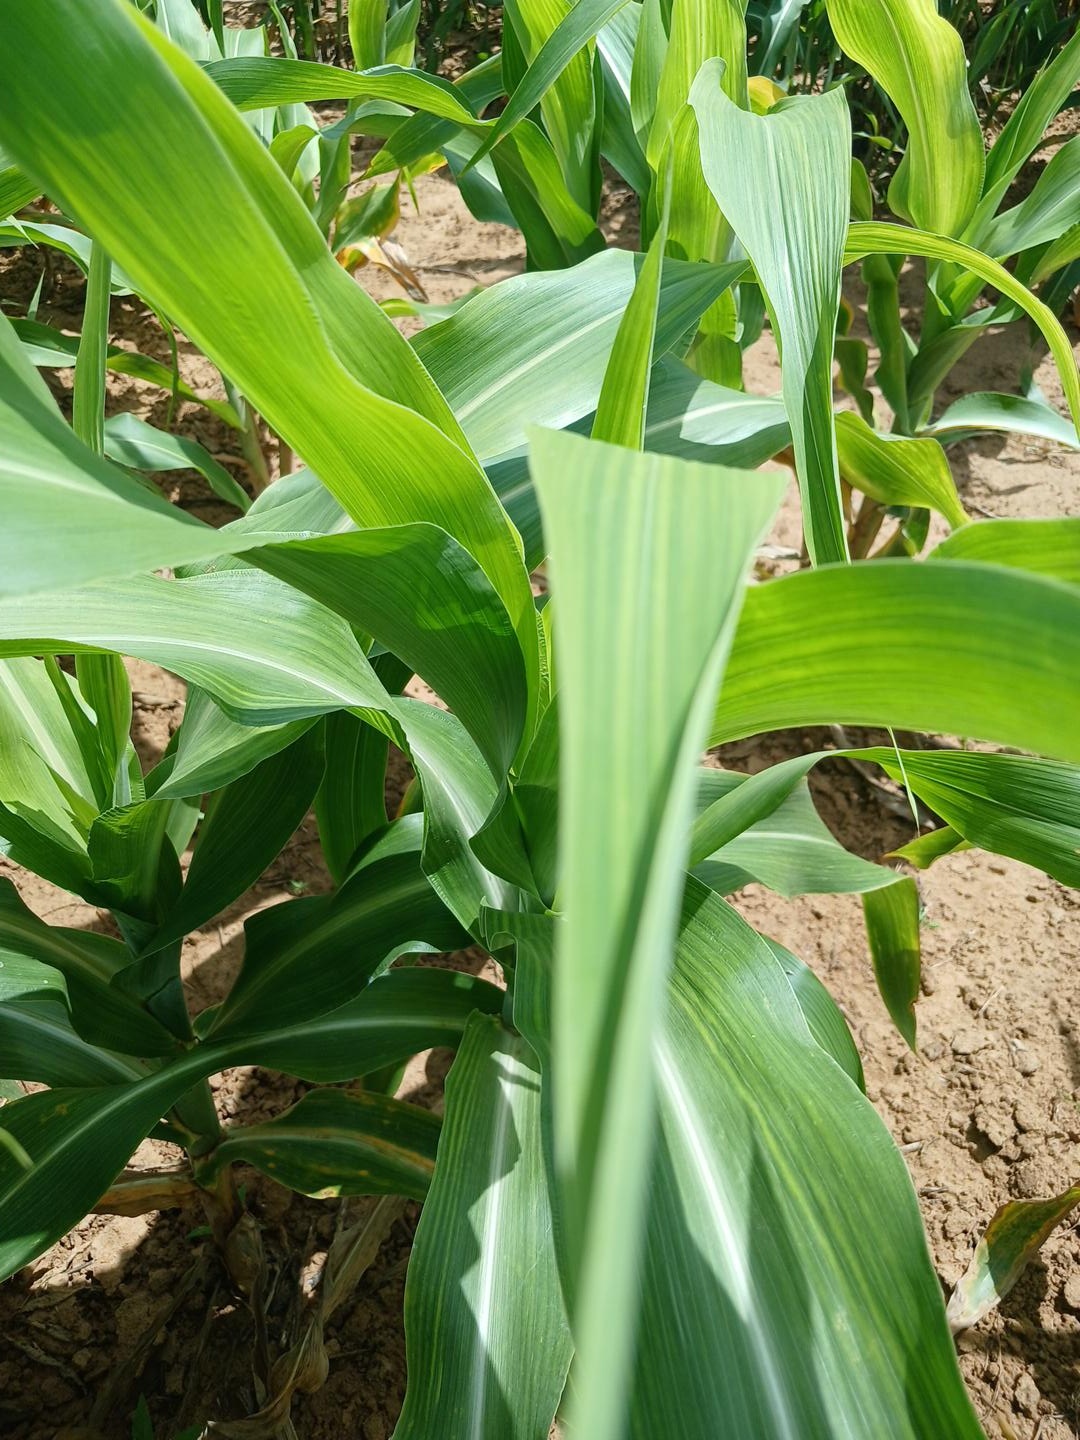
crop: sorghum
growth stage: vegetative
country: Senegal
